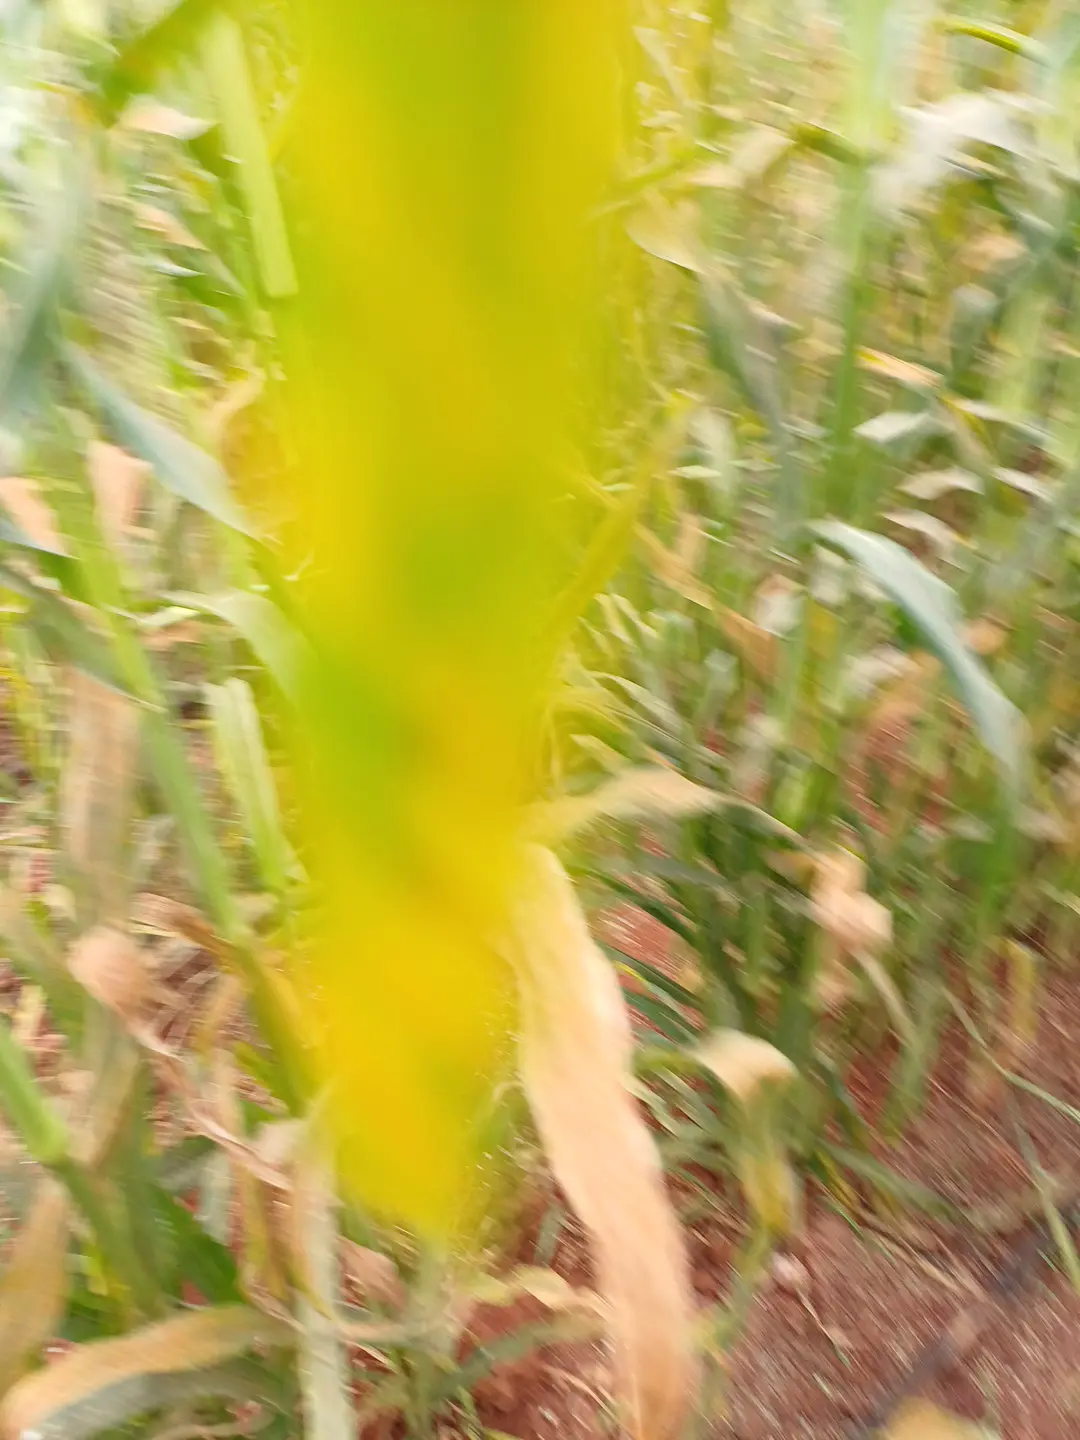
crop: pearl millet
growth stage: filling grain
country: Kenya
